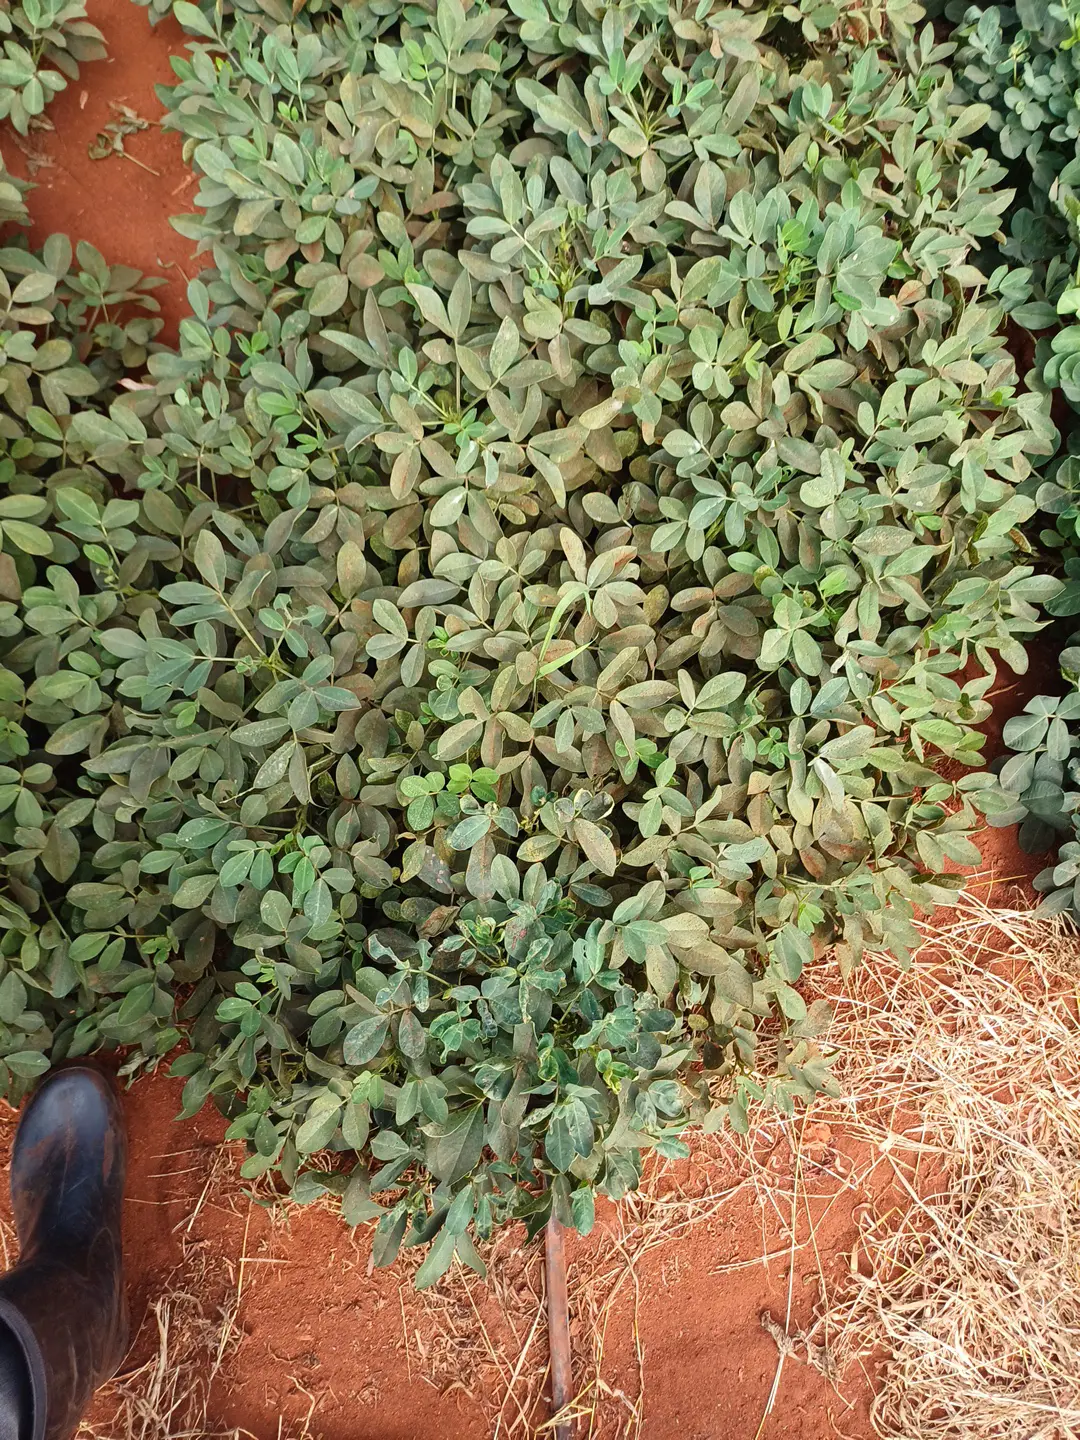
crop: groundnut
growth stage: pegging
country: Kenya
